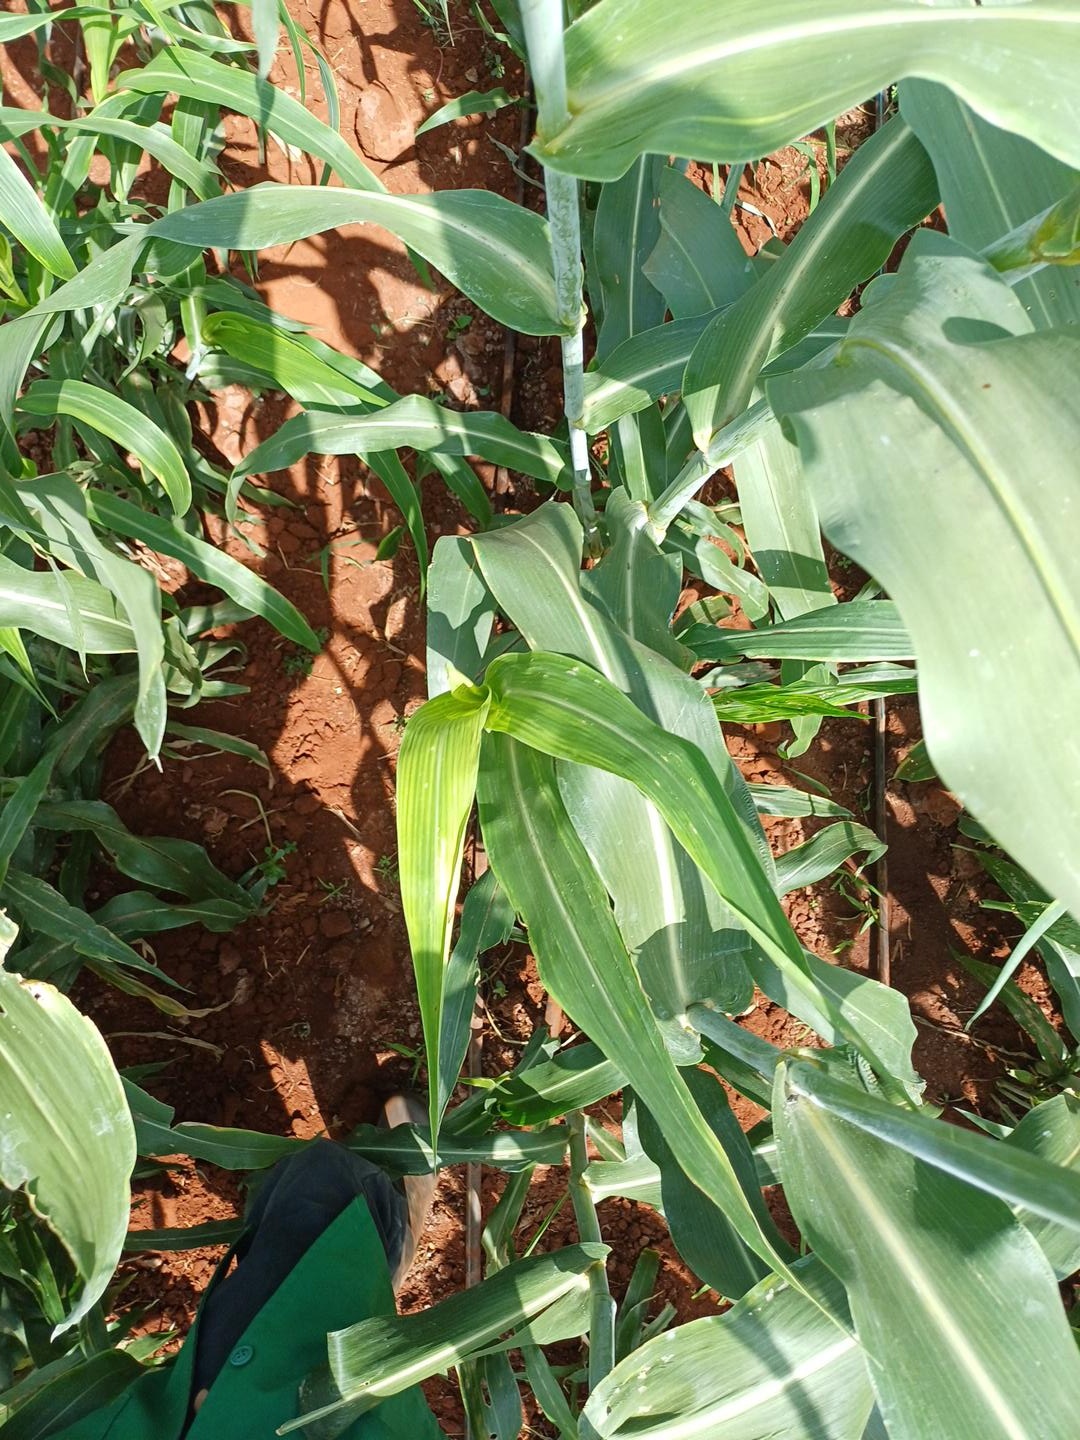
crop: sorghum
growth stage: heading tuber
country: Kenya
